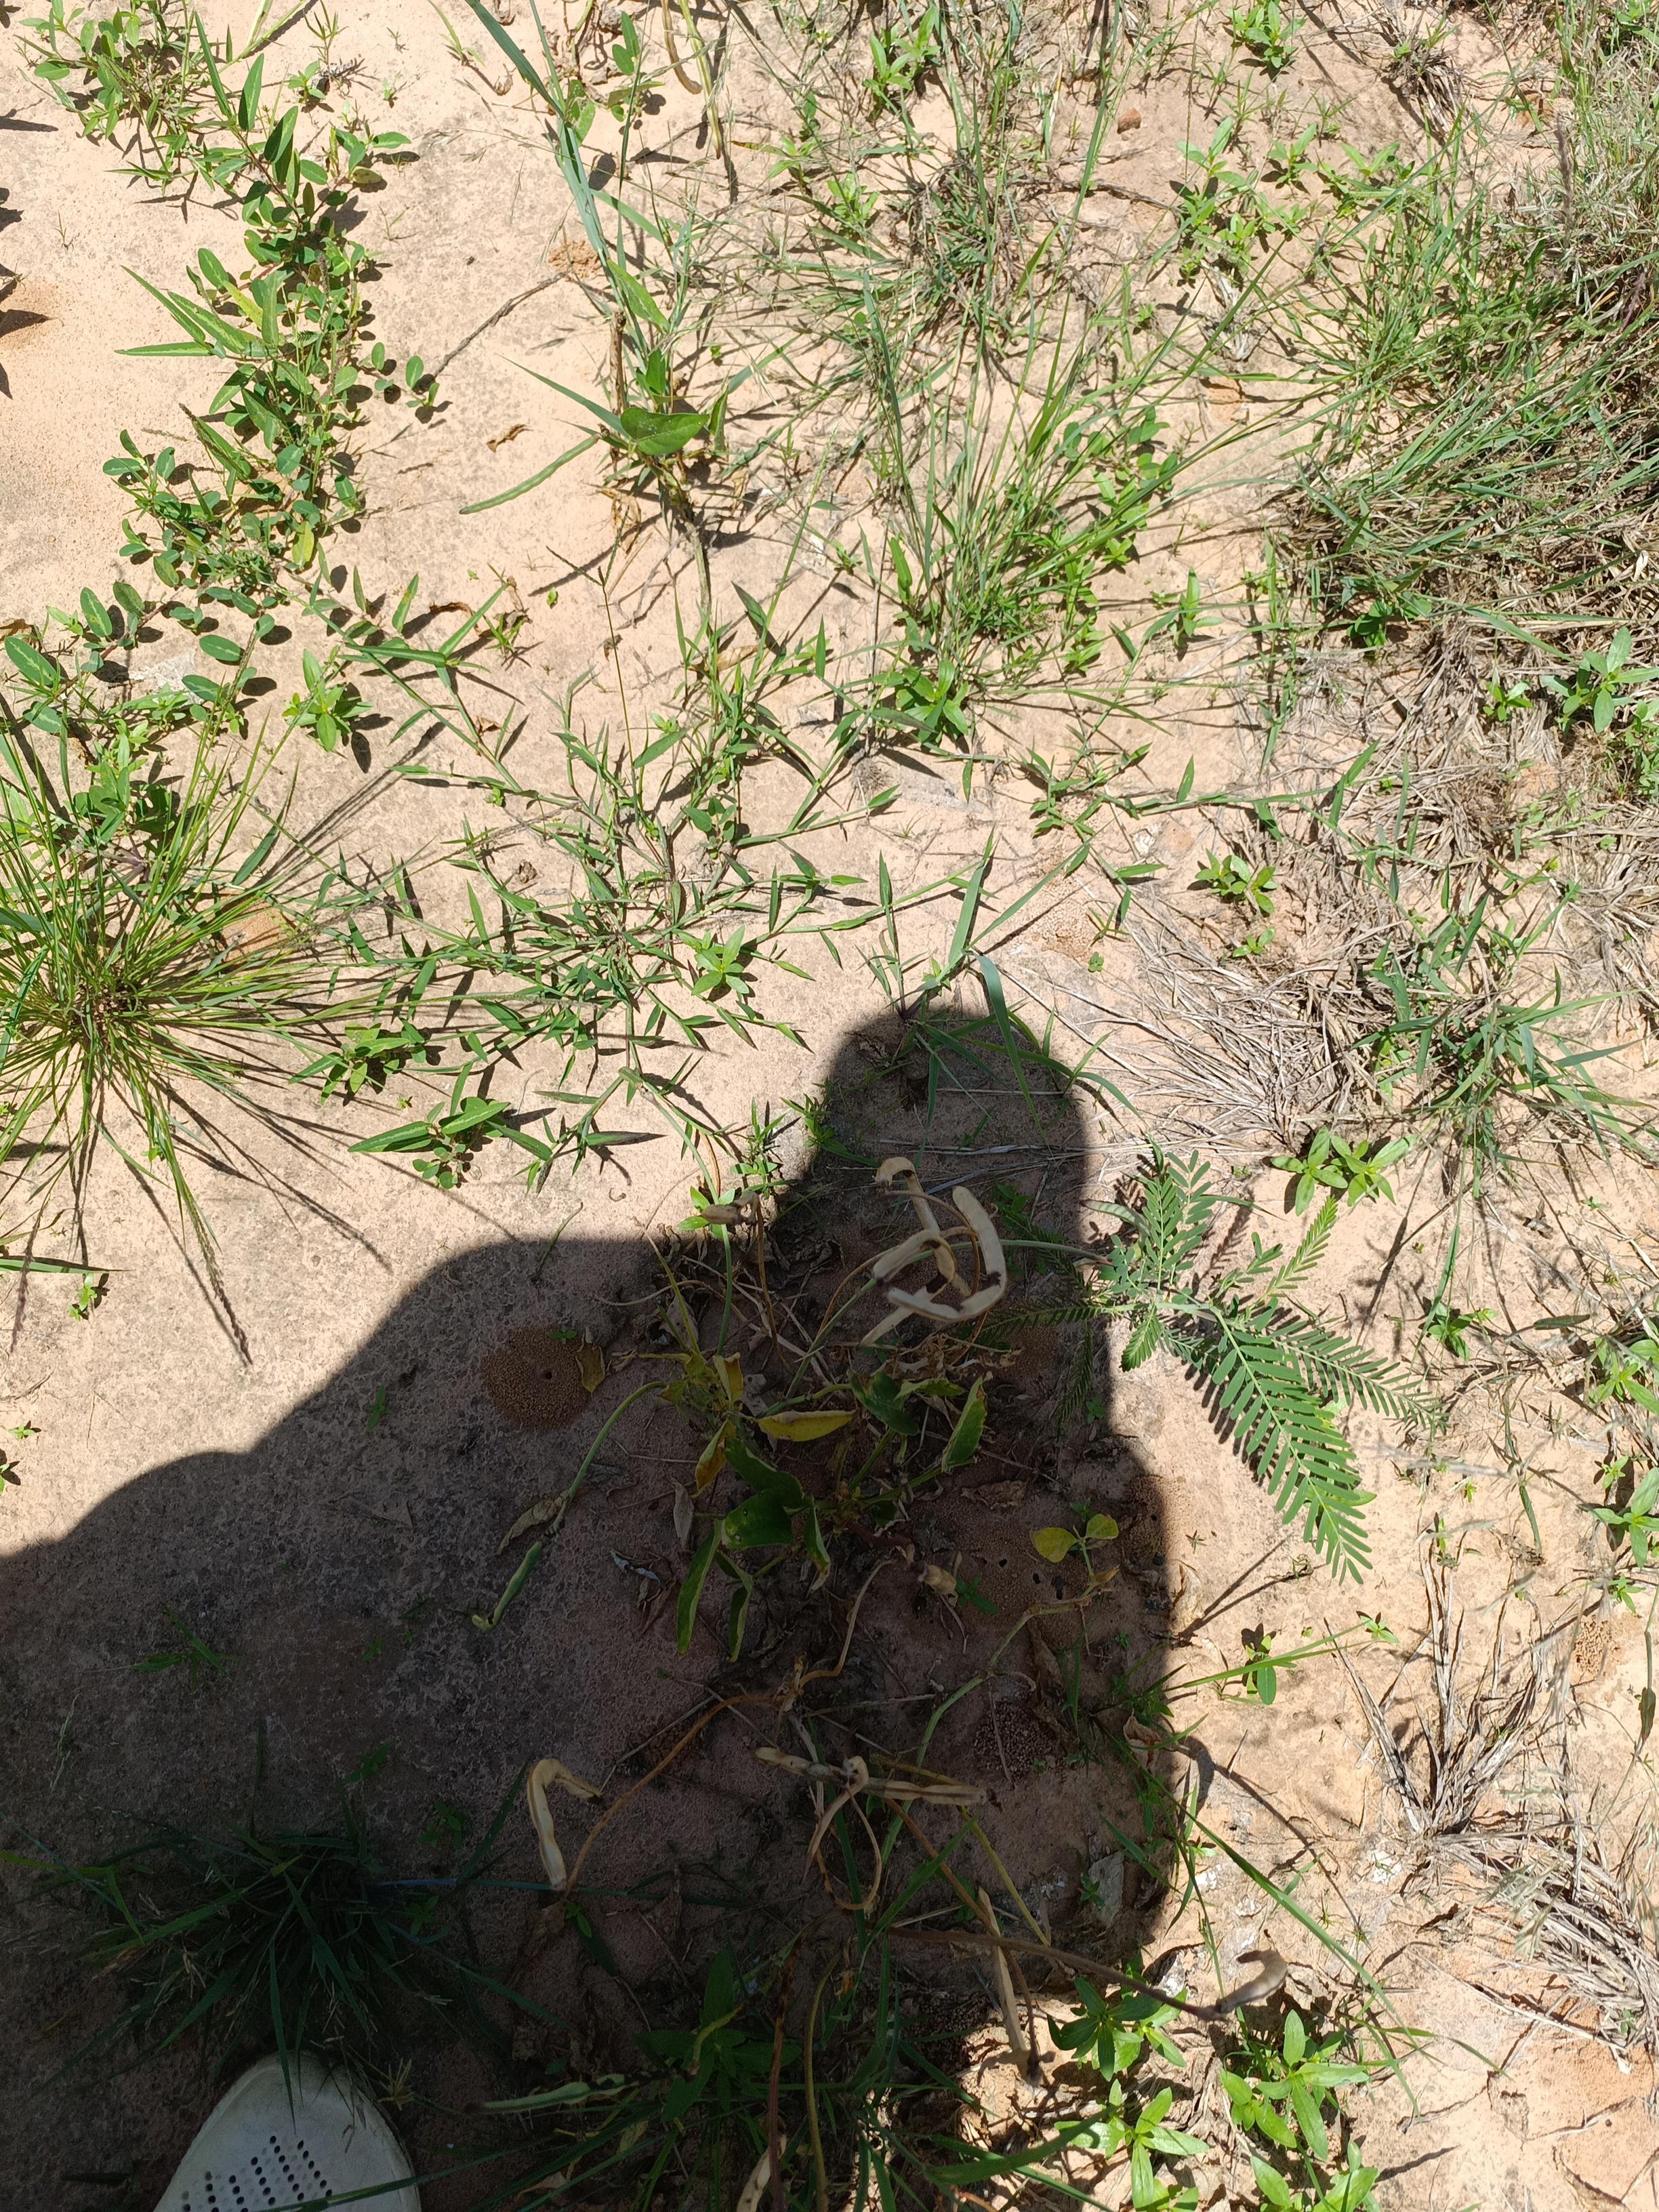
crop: cowpea
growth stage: maturity
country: Nigeria
